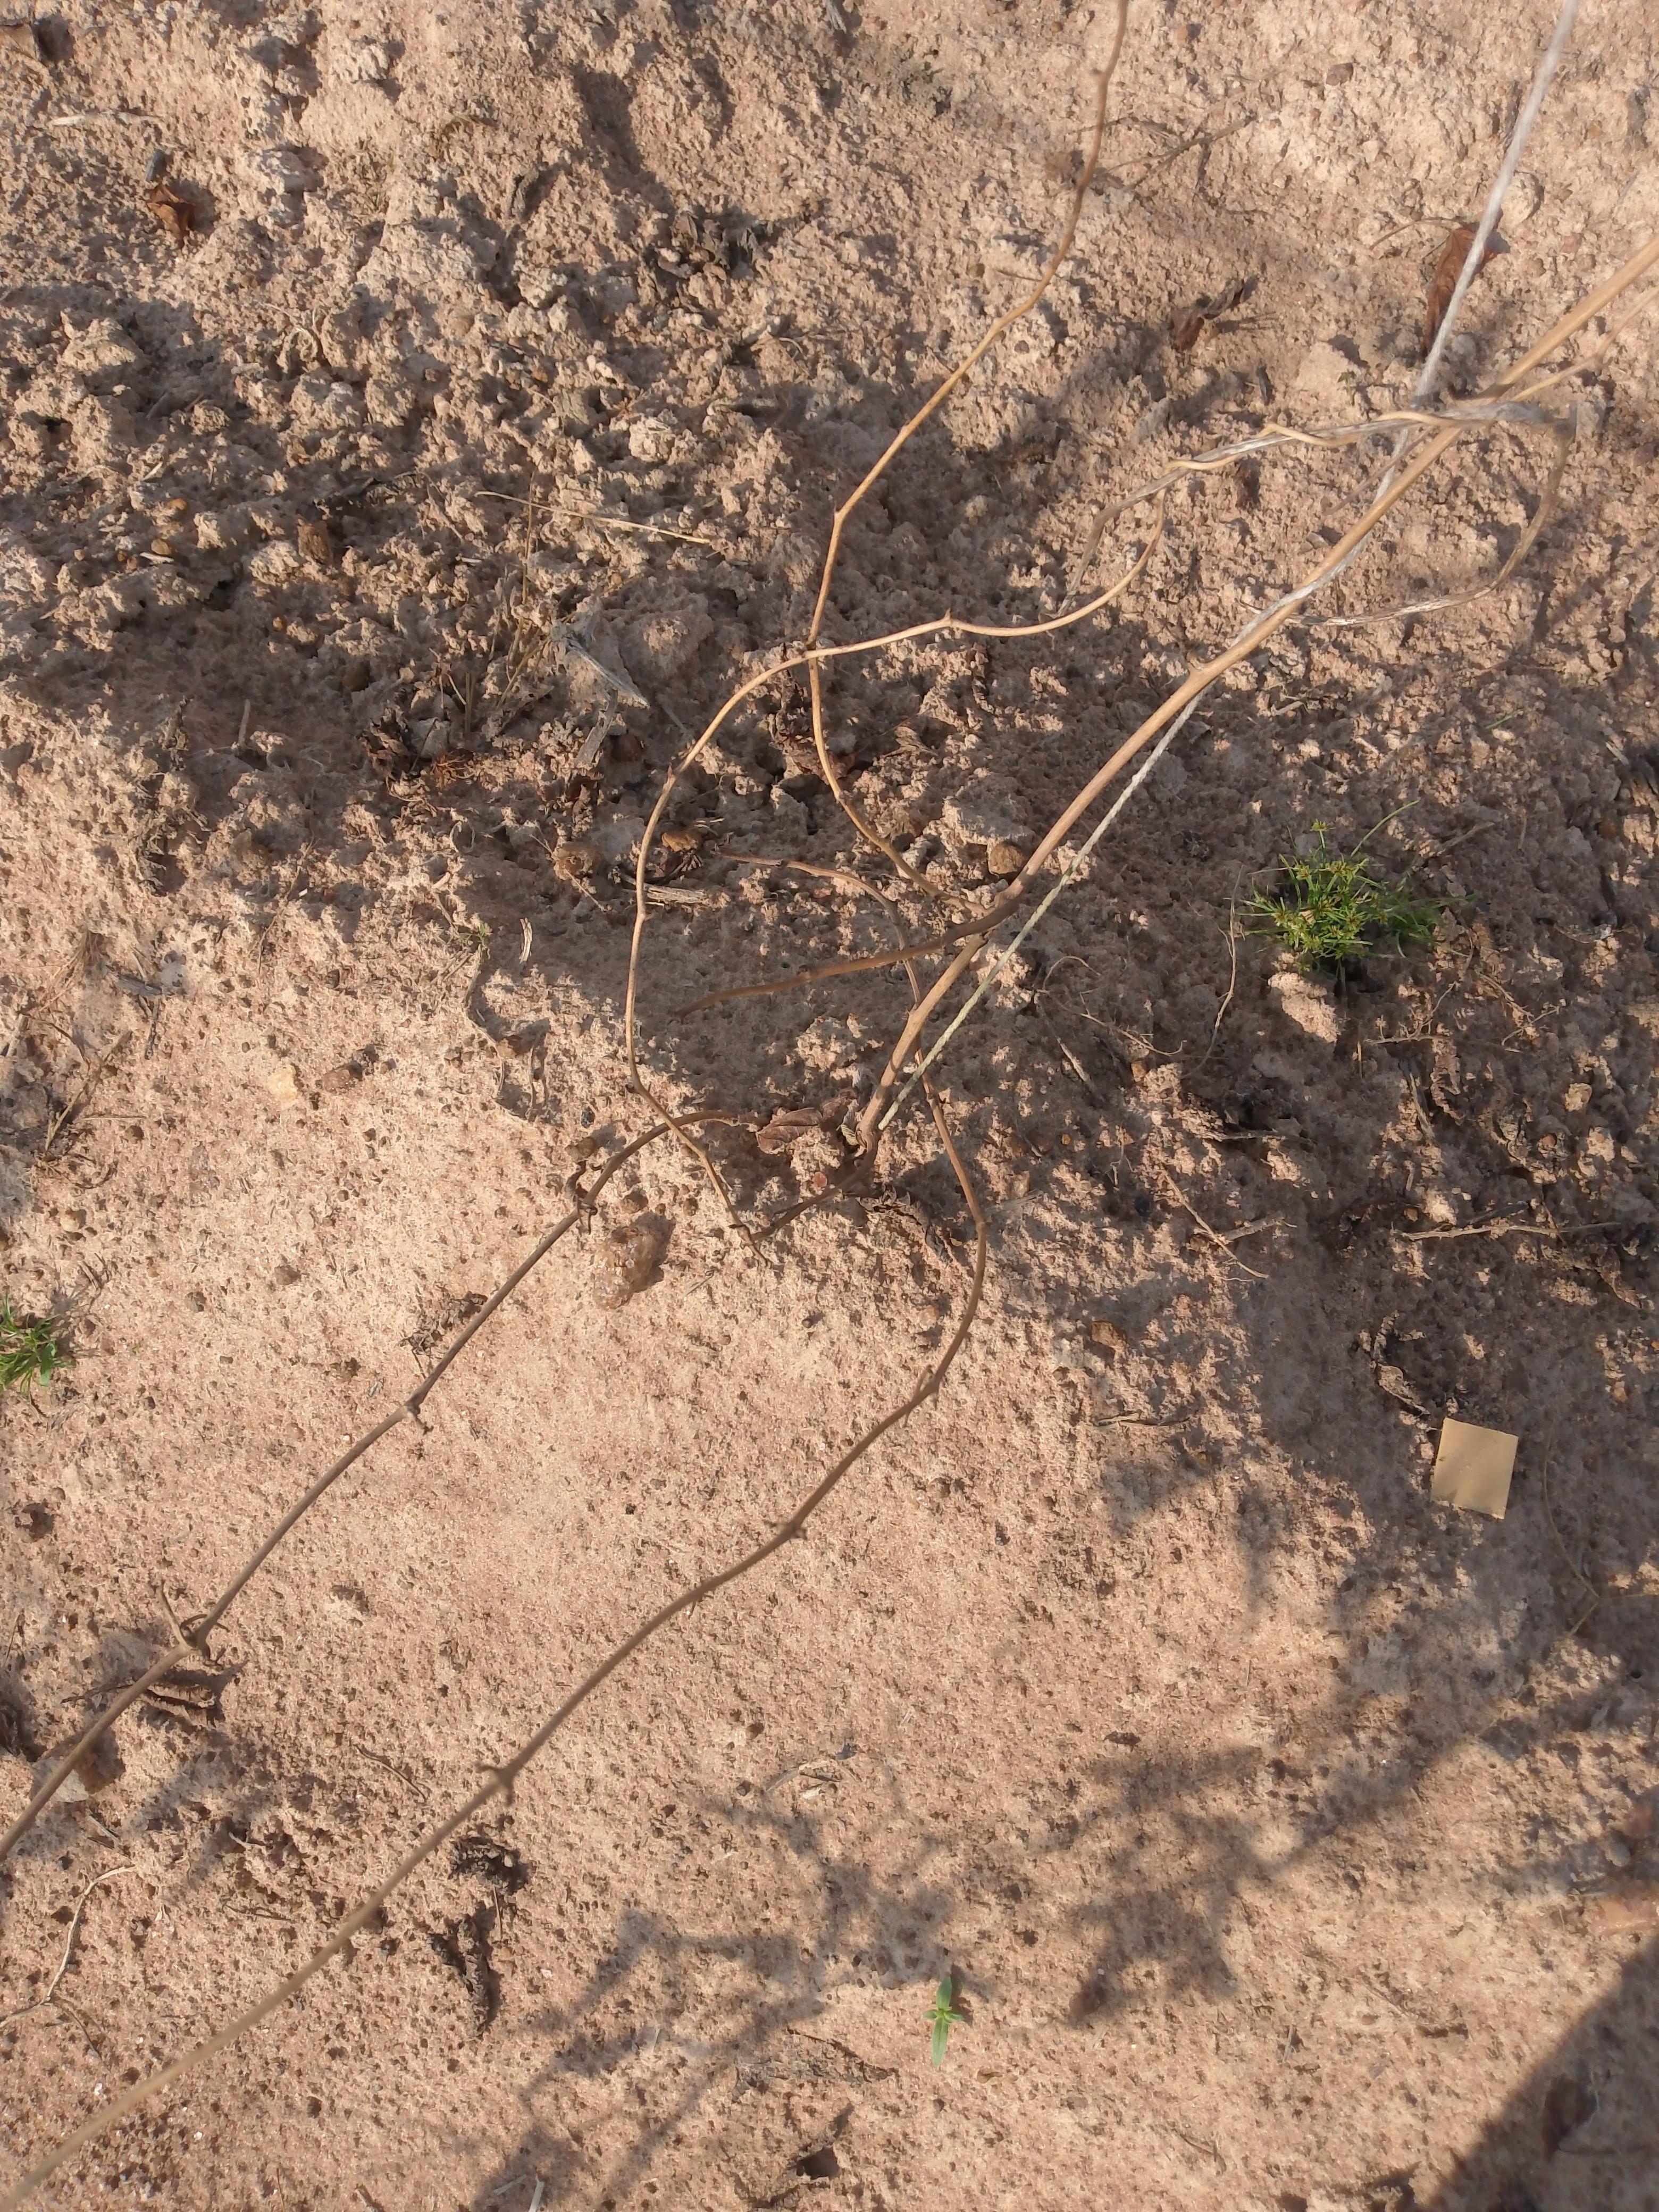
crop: yam
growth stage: maturity
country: Nigeria
